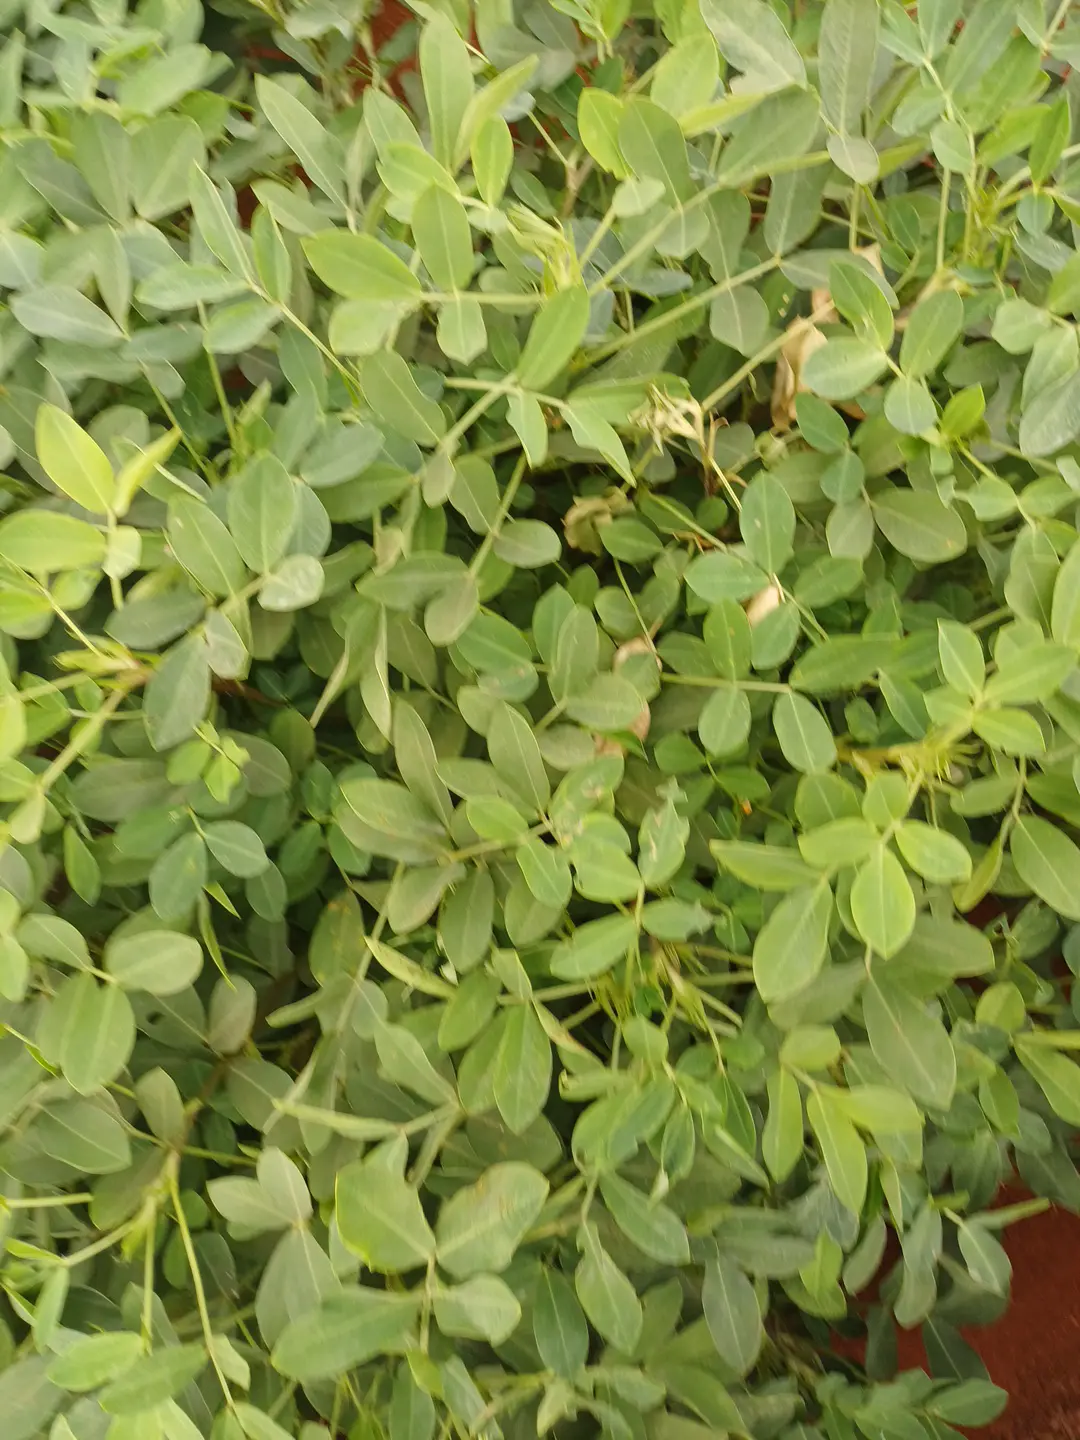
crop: groundnut
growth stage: pegging
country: Kenya
